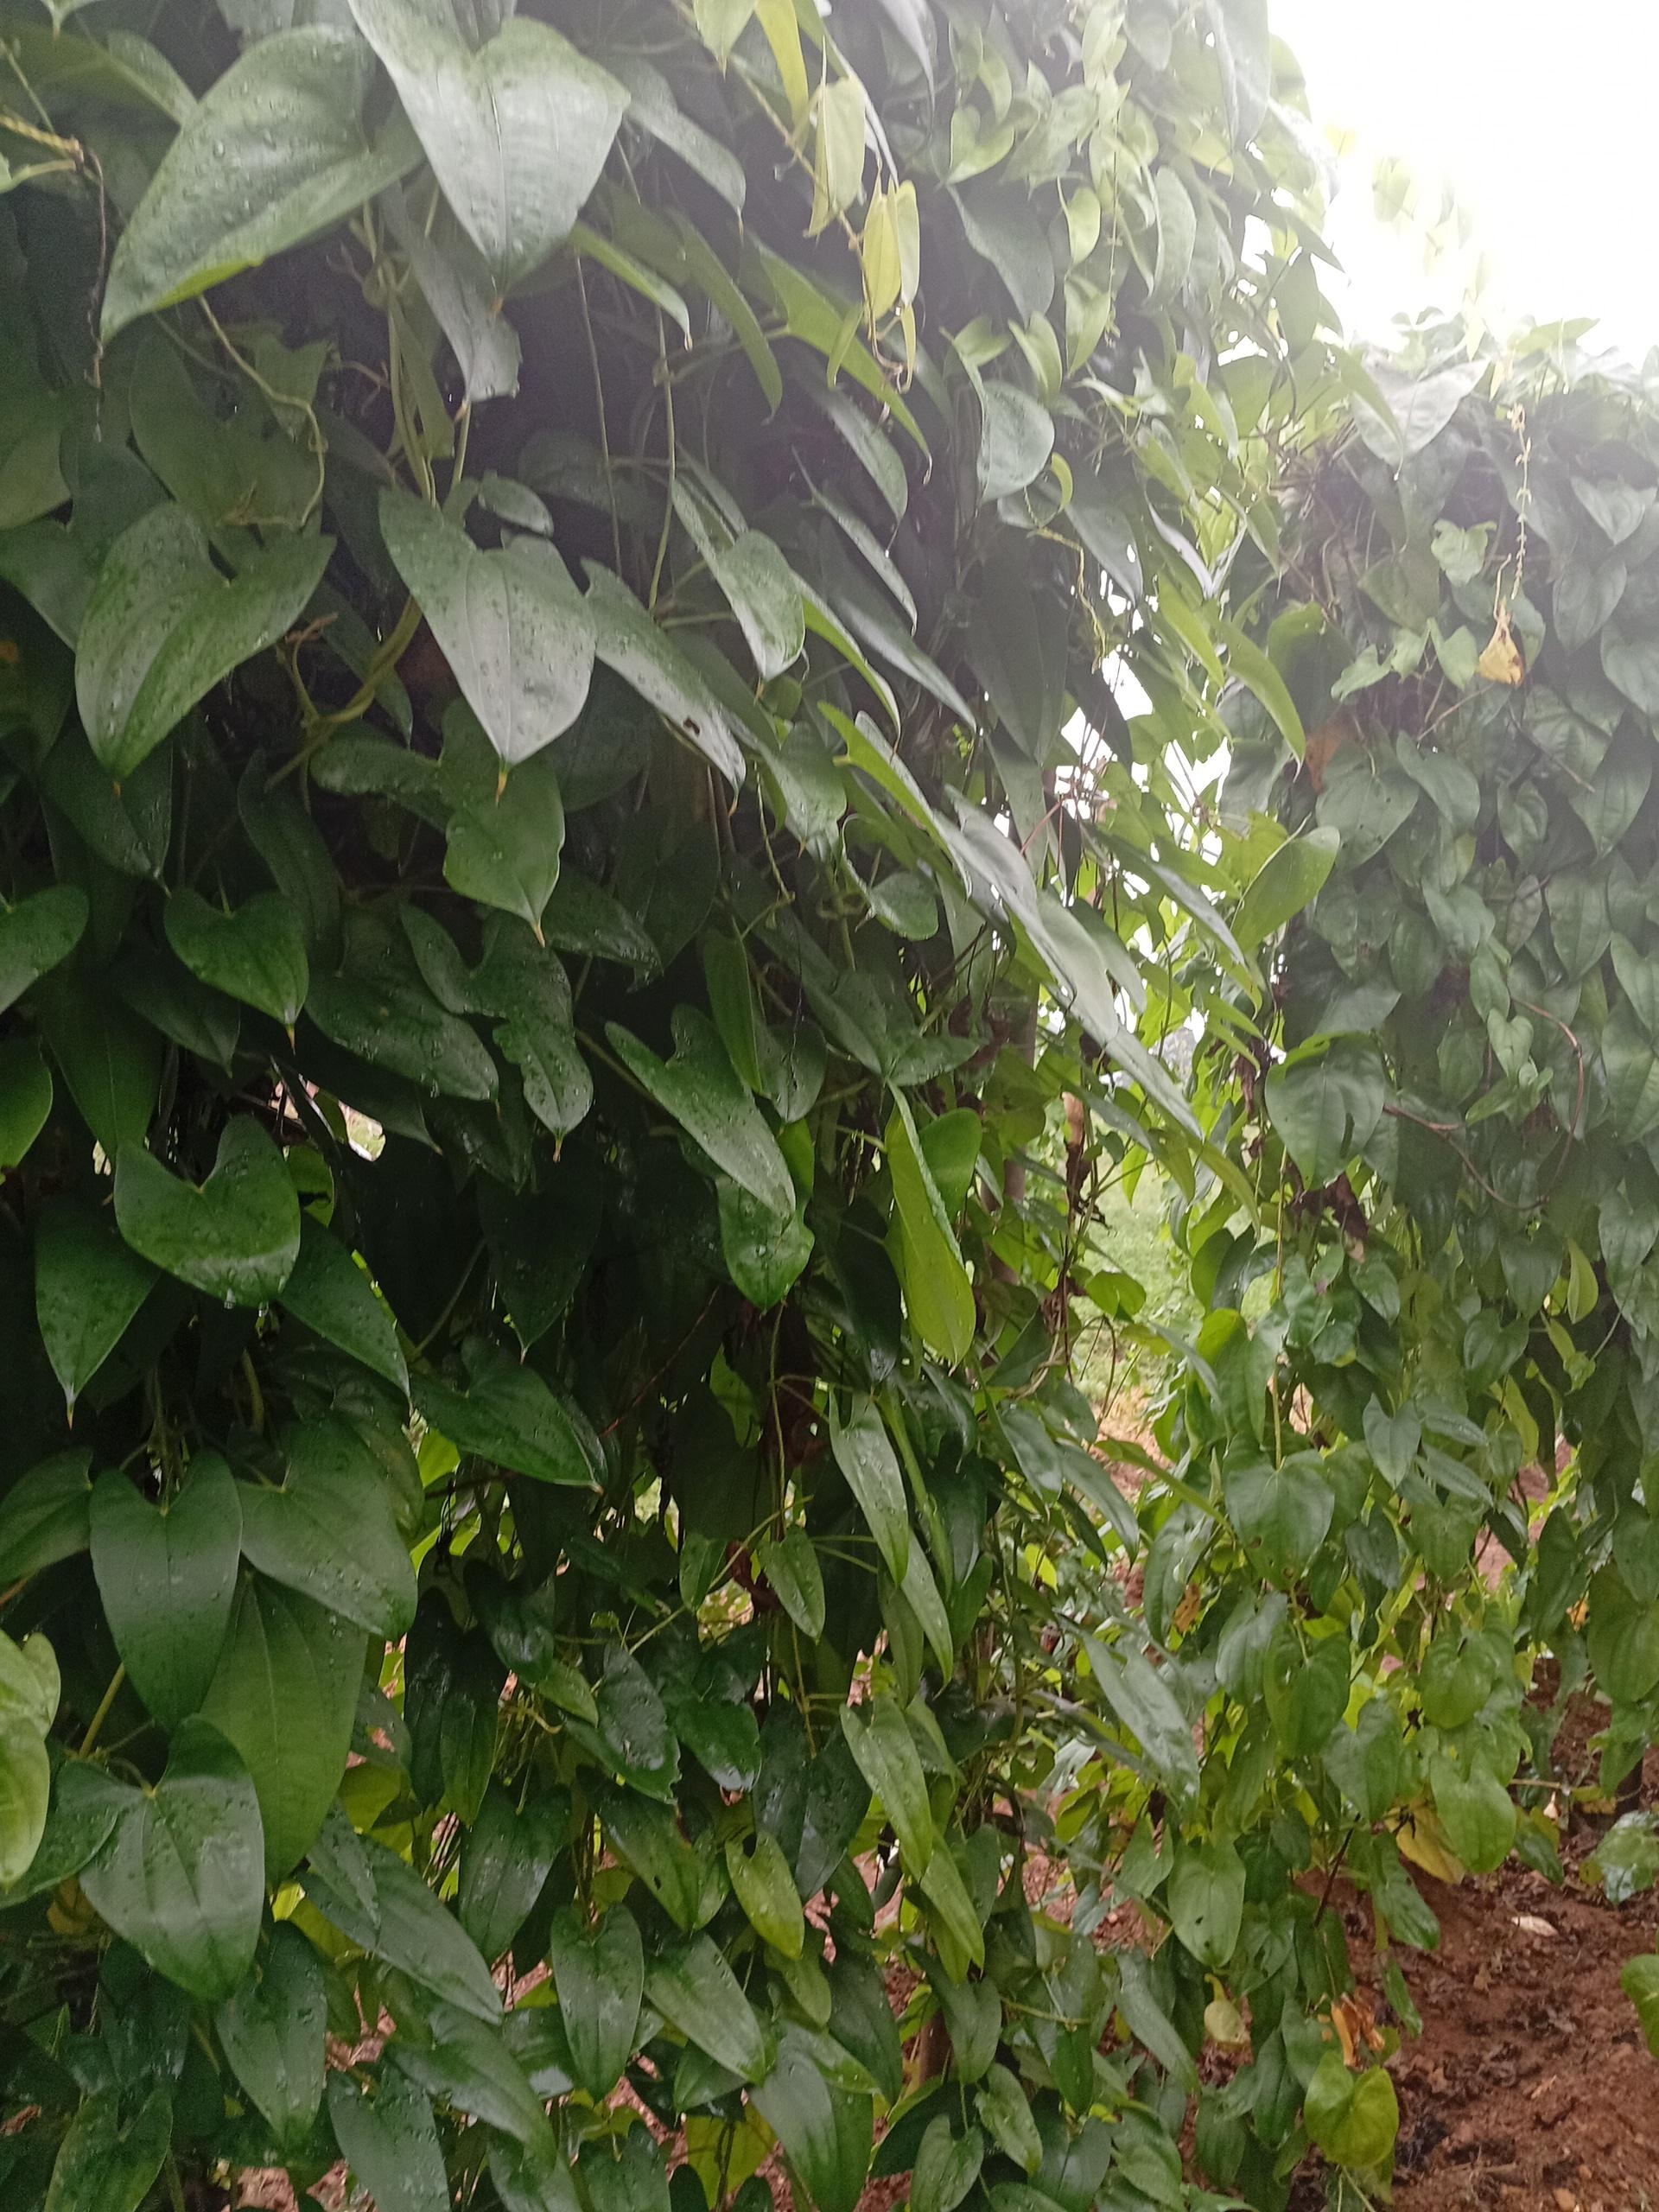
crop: yam
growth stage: vegetative
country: Nigeria
